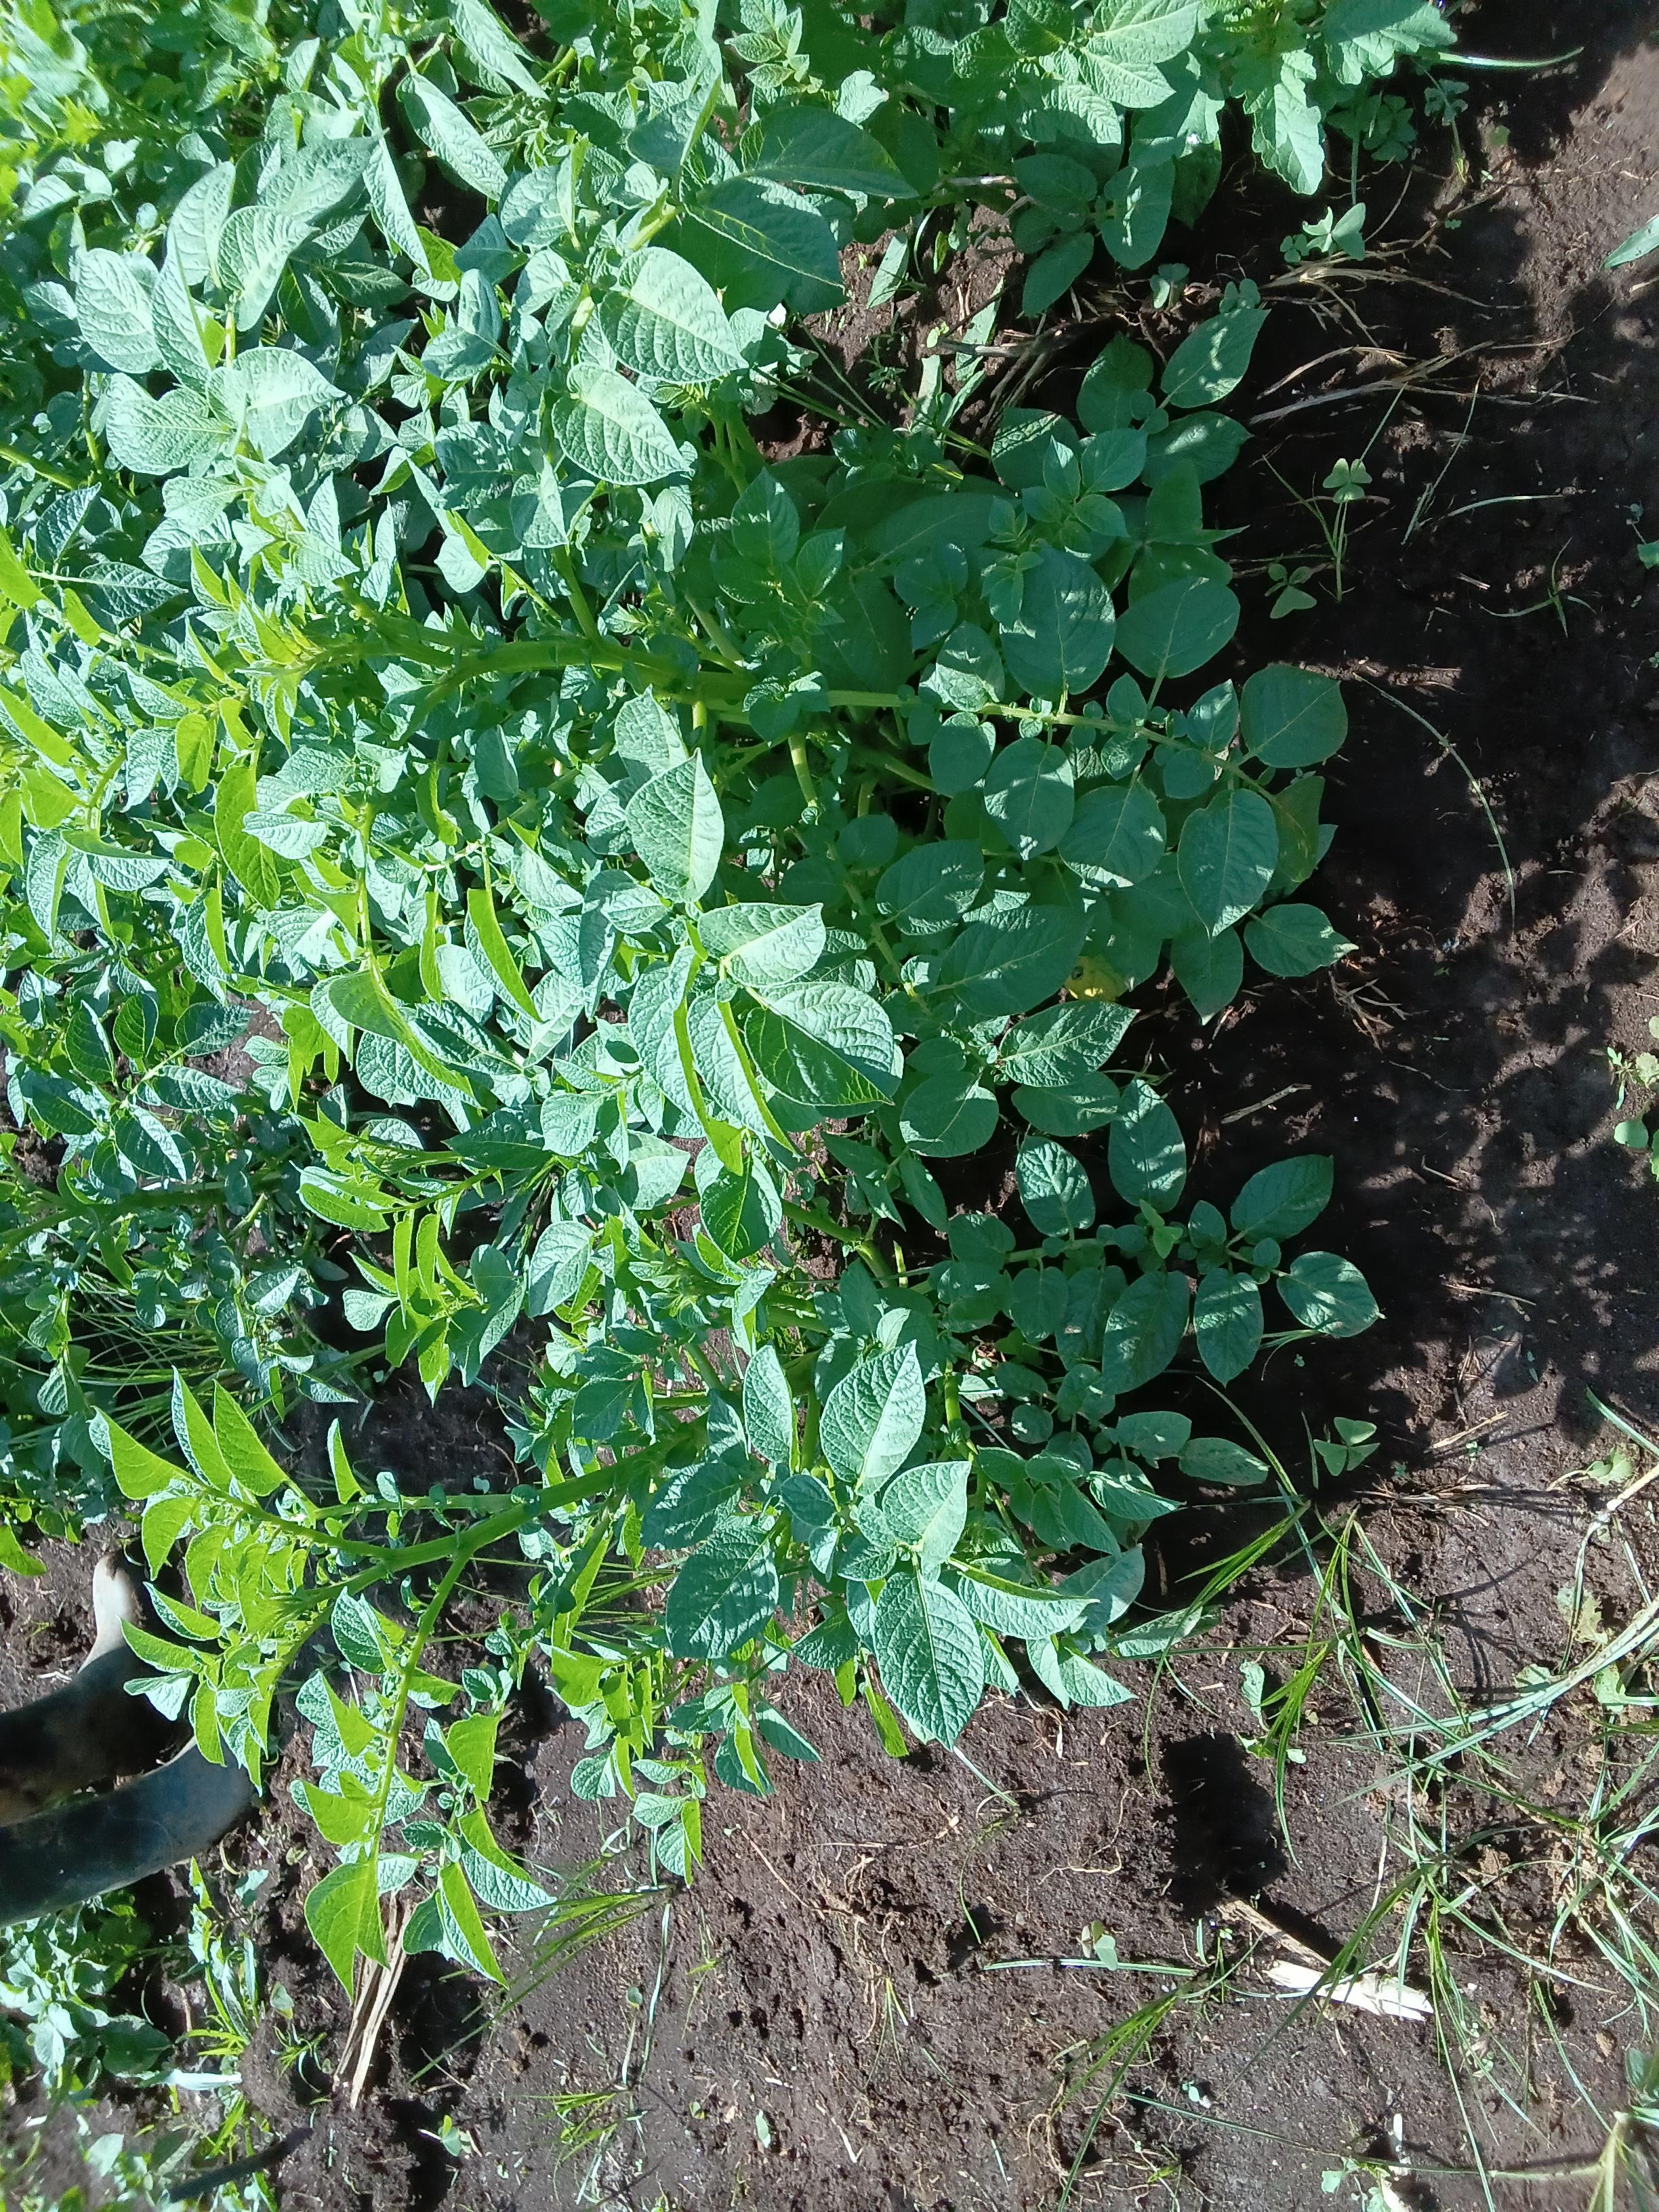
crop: potato
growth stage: vegetative
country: Kenya
